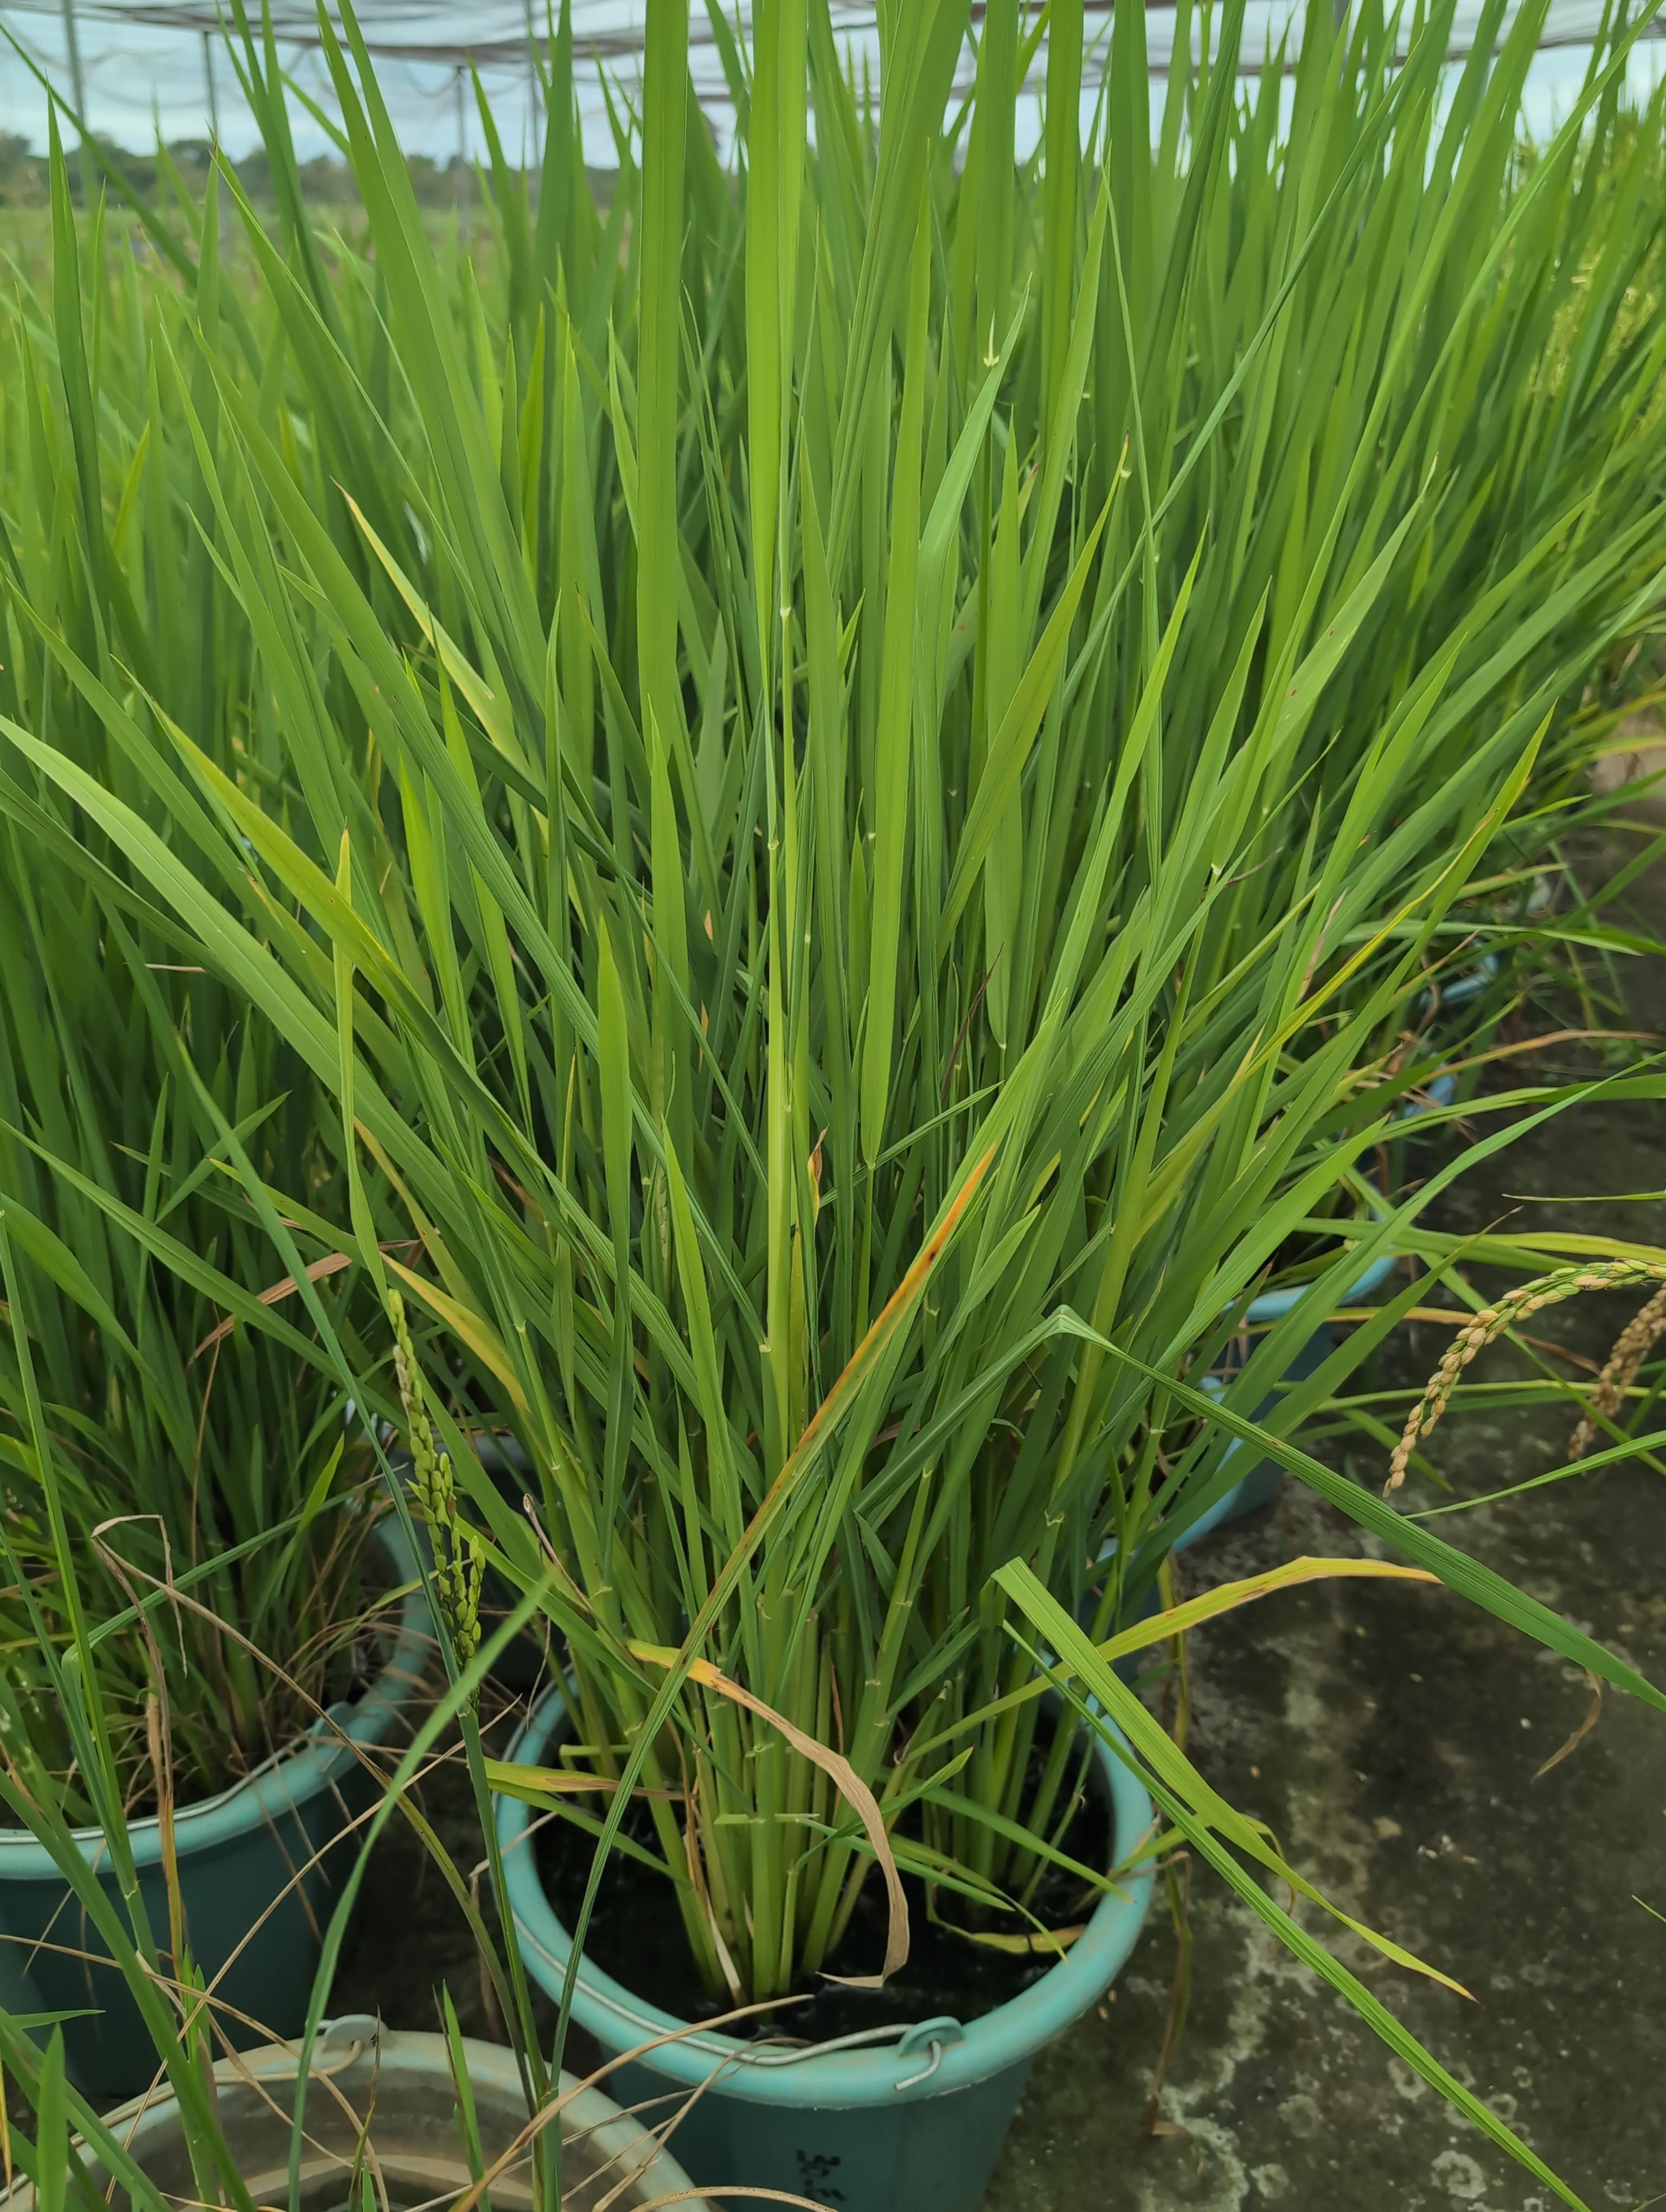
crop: rice
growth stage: booting
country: Côte d'Ivoire
